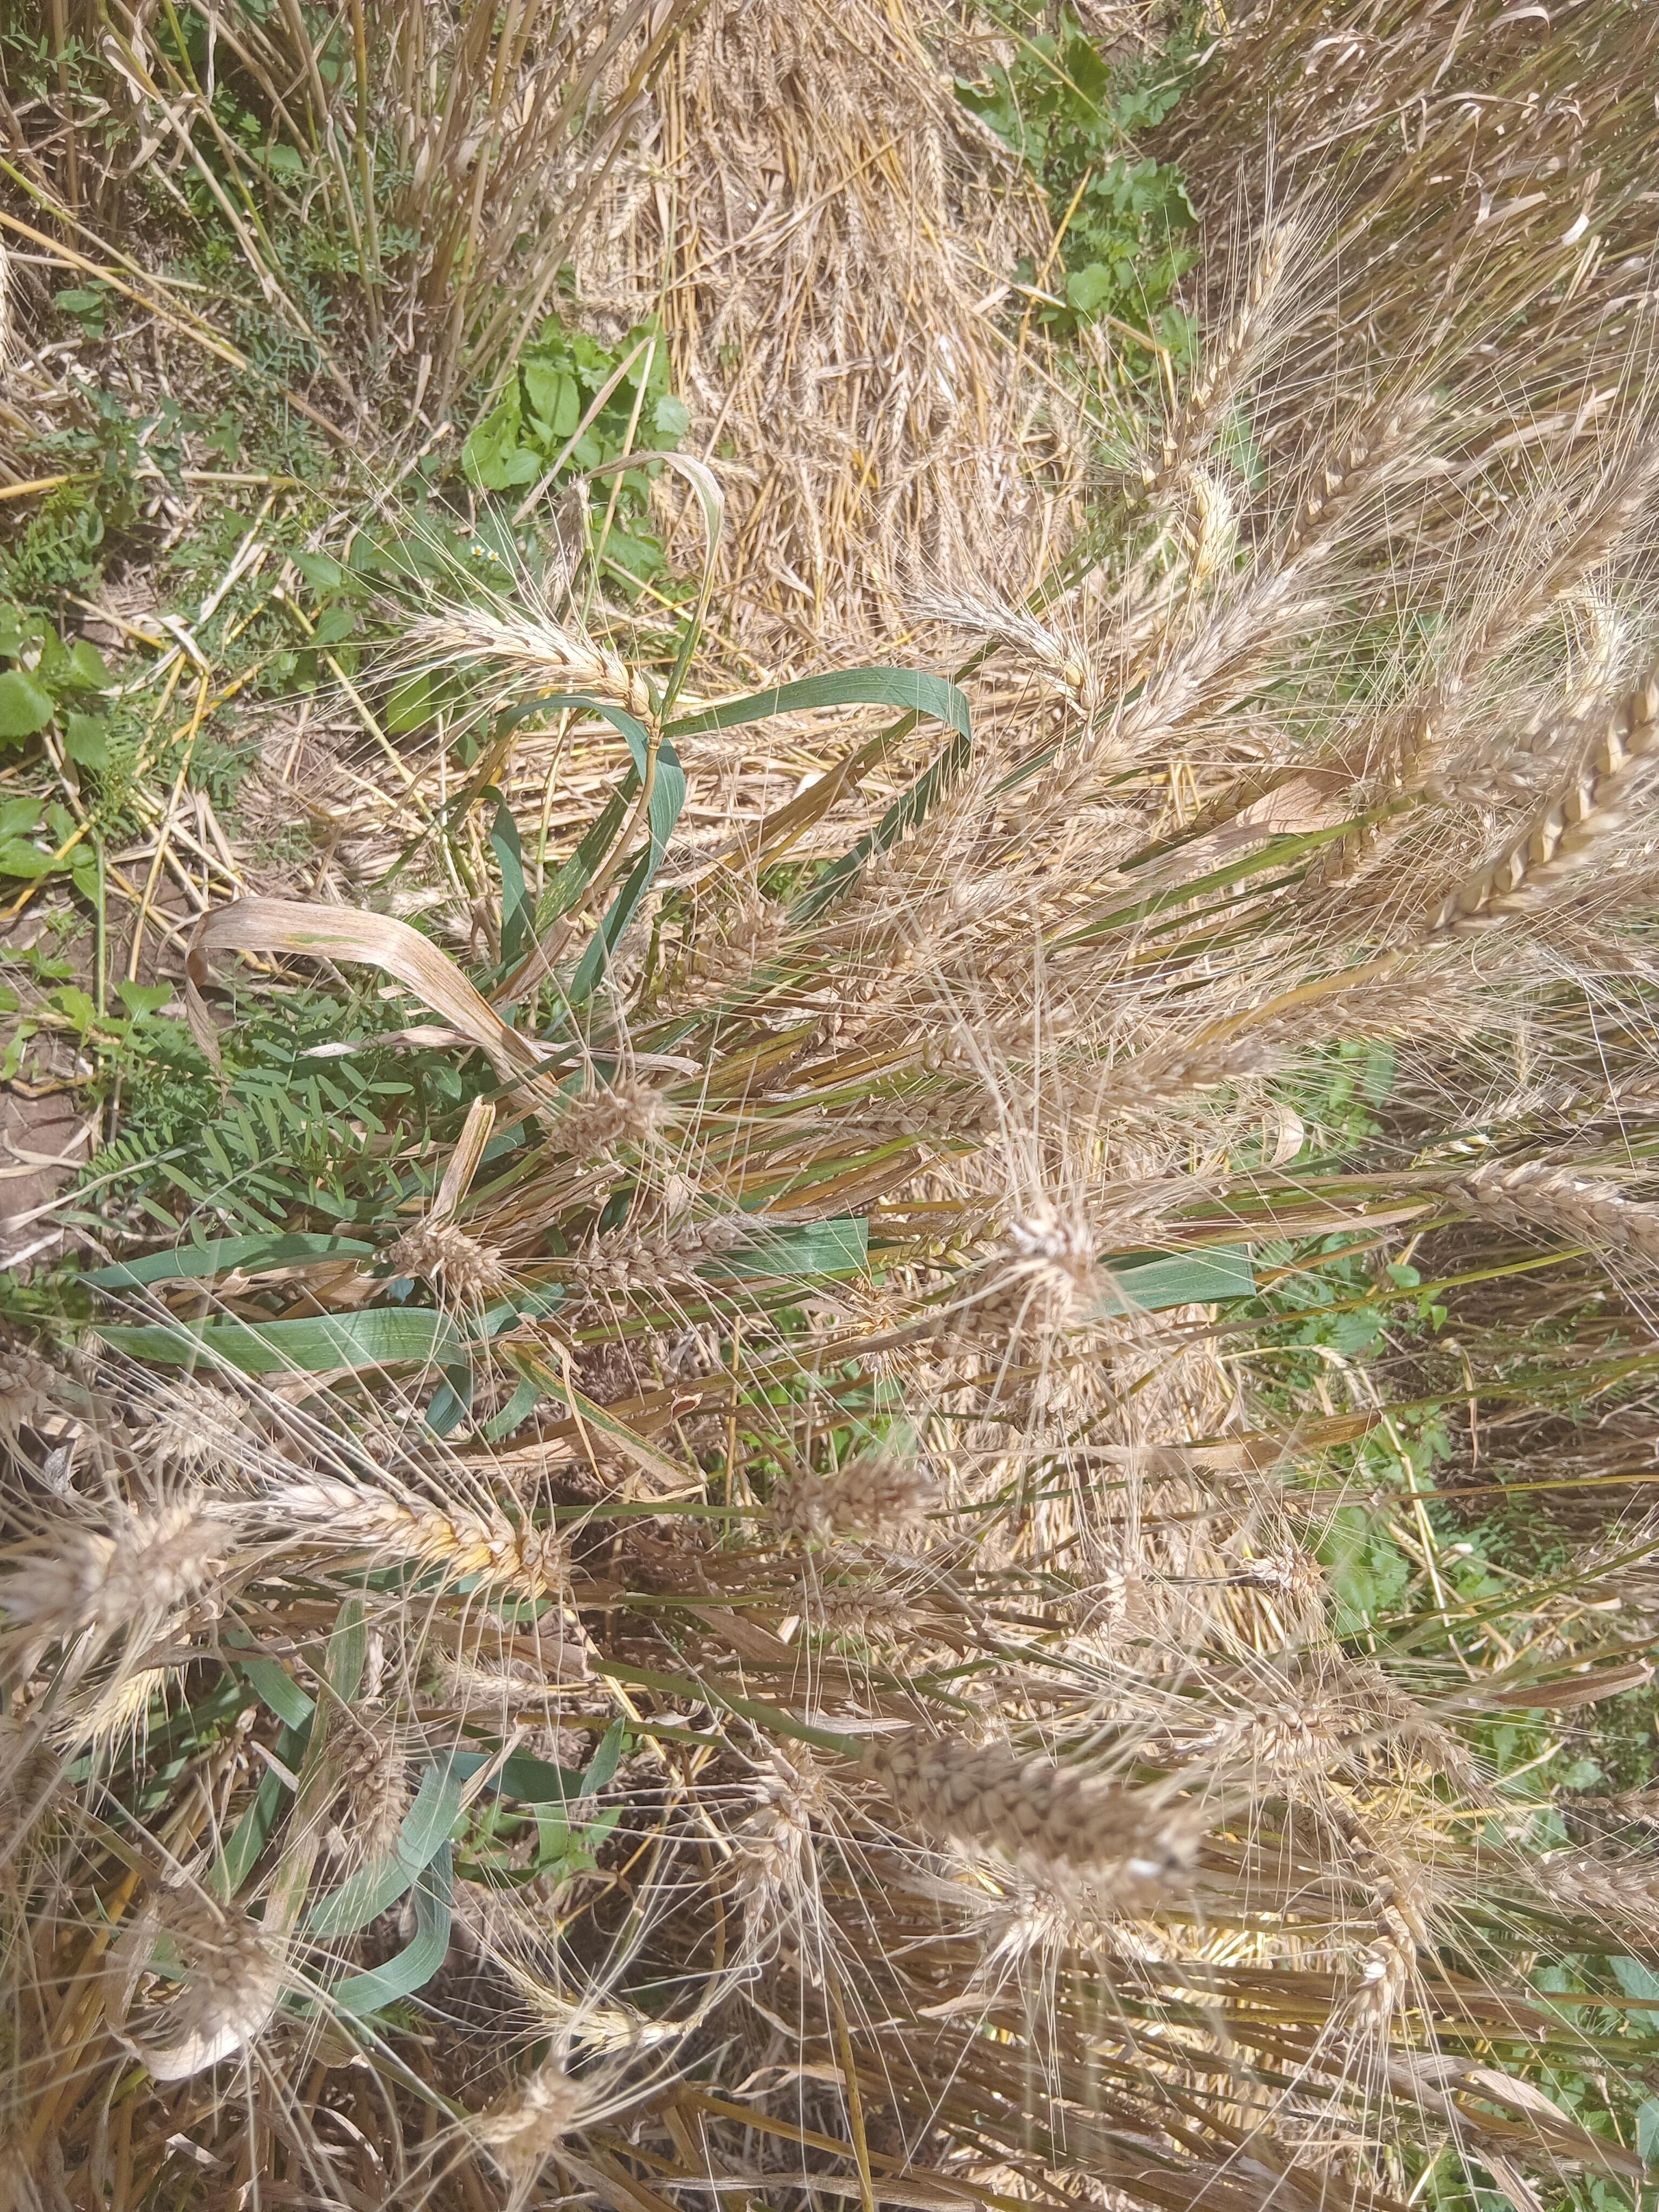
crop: wheat
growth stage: maturity
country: Kenya
